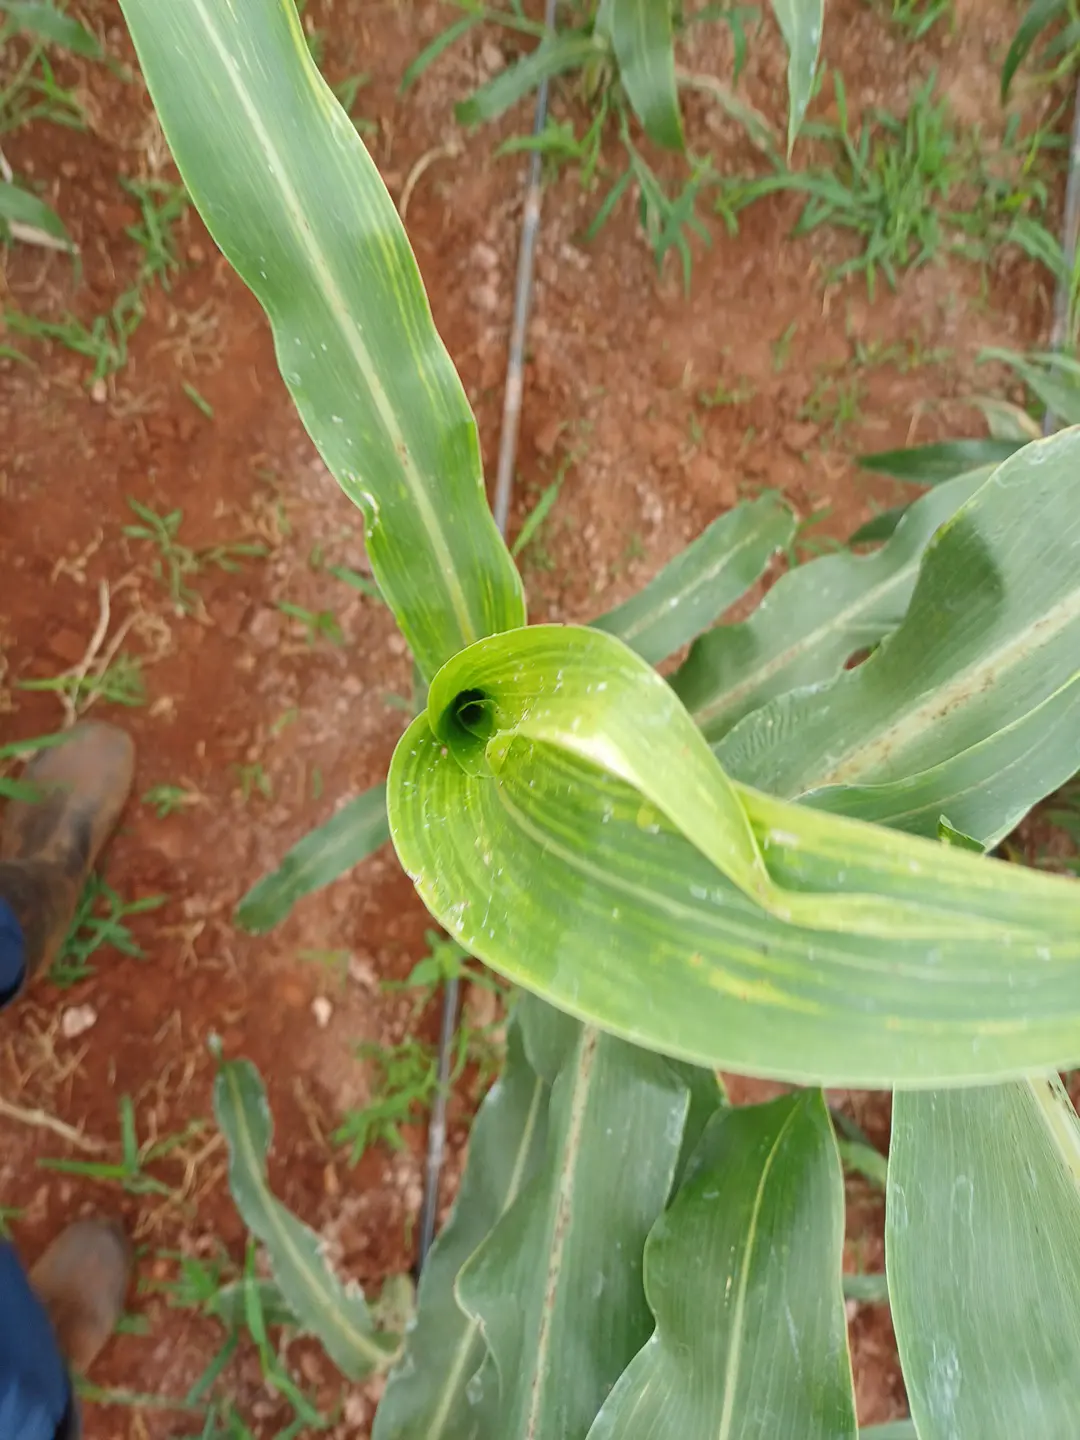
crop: sorghum
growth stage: flowering
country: Kenya
